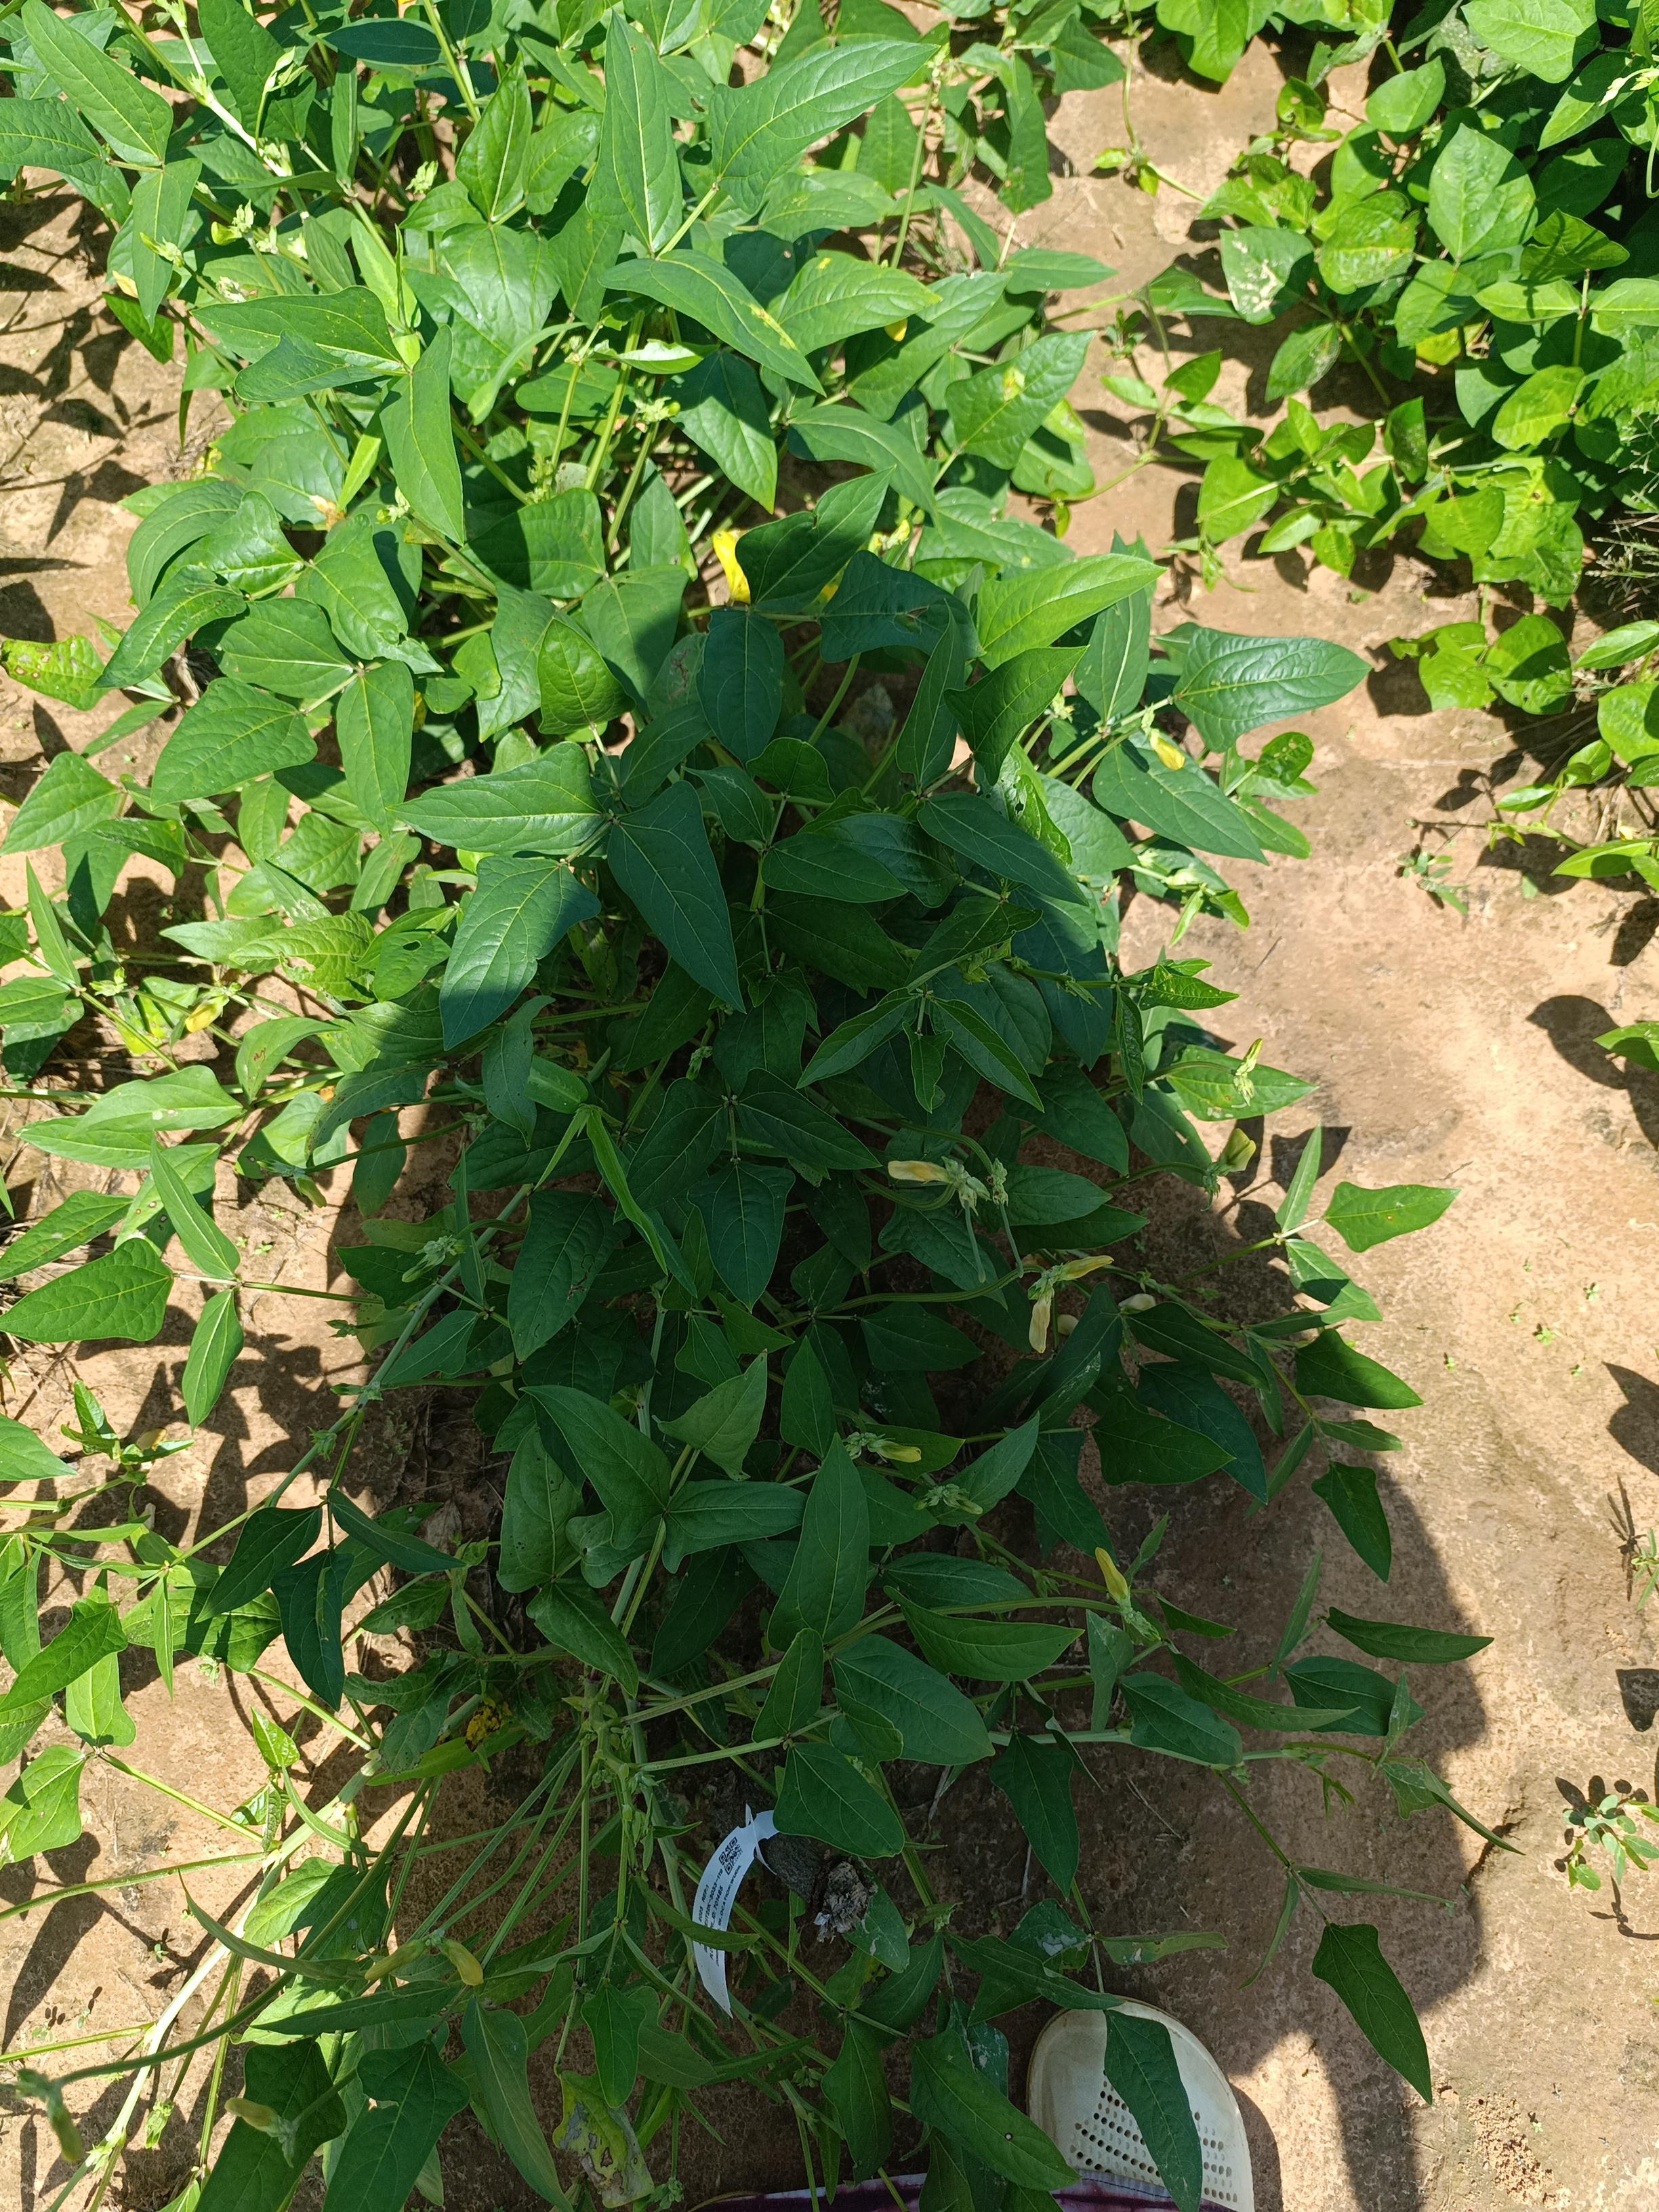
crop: cowpea
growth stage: flowering
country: Nigeria
